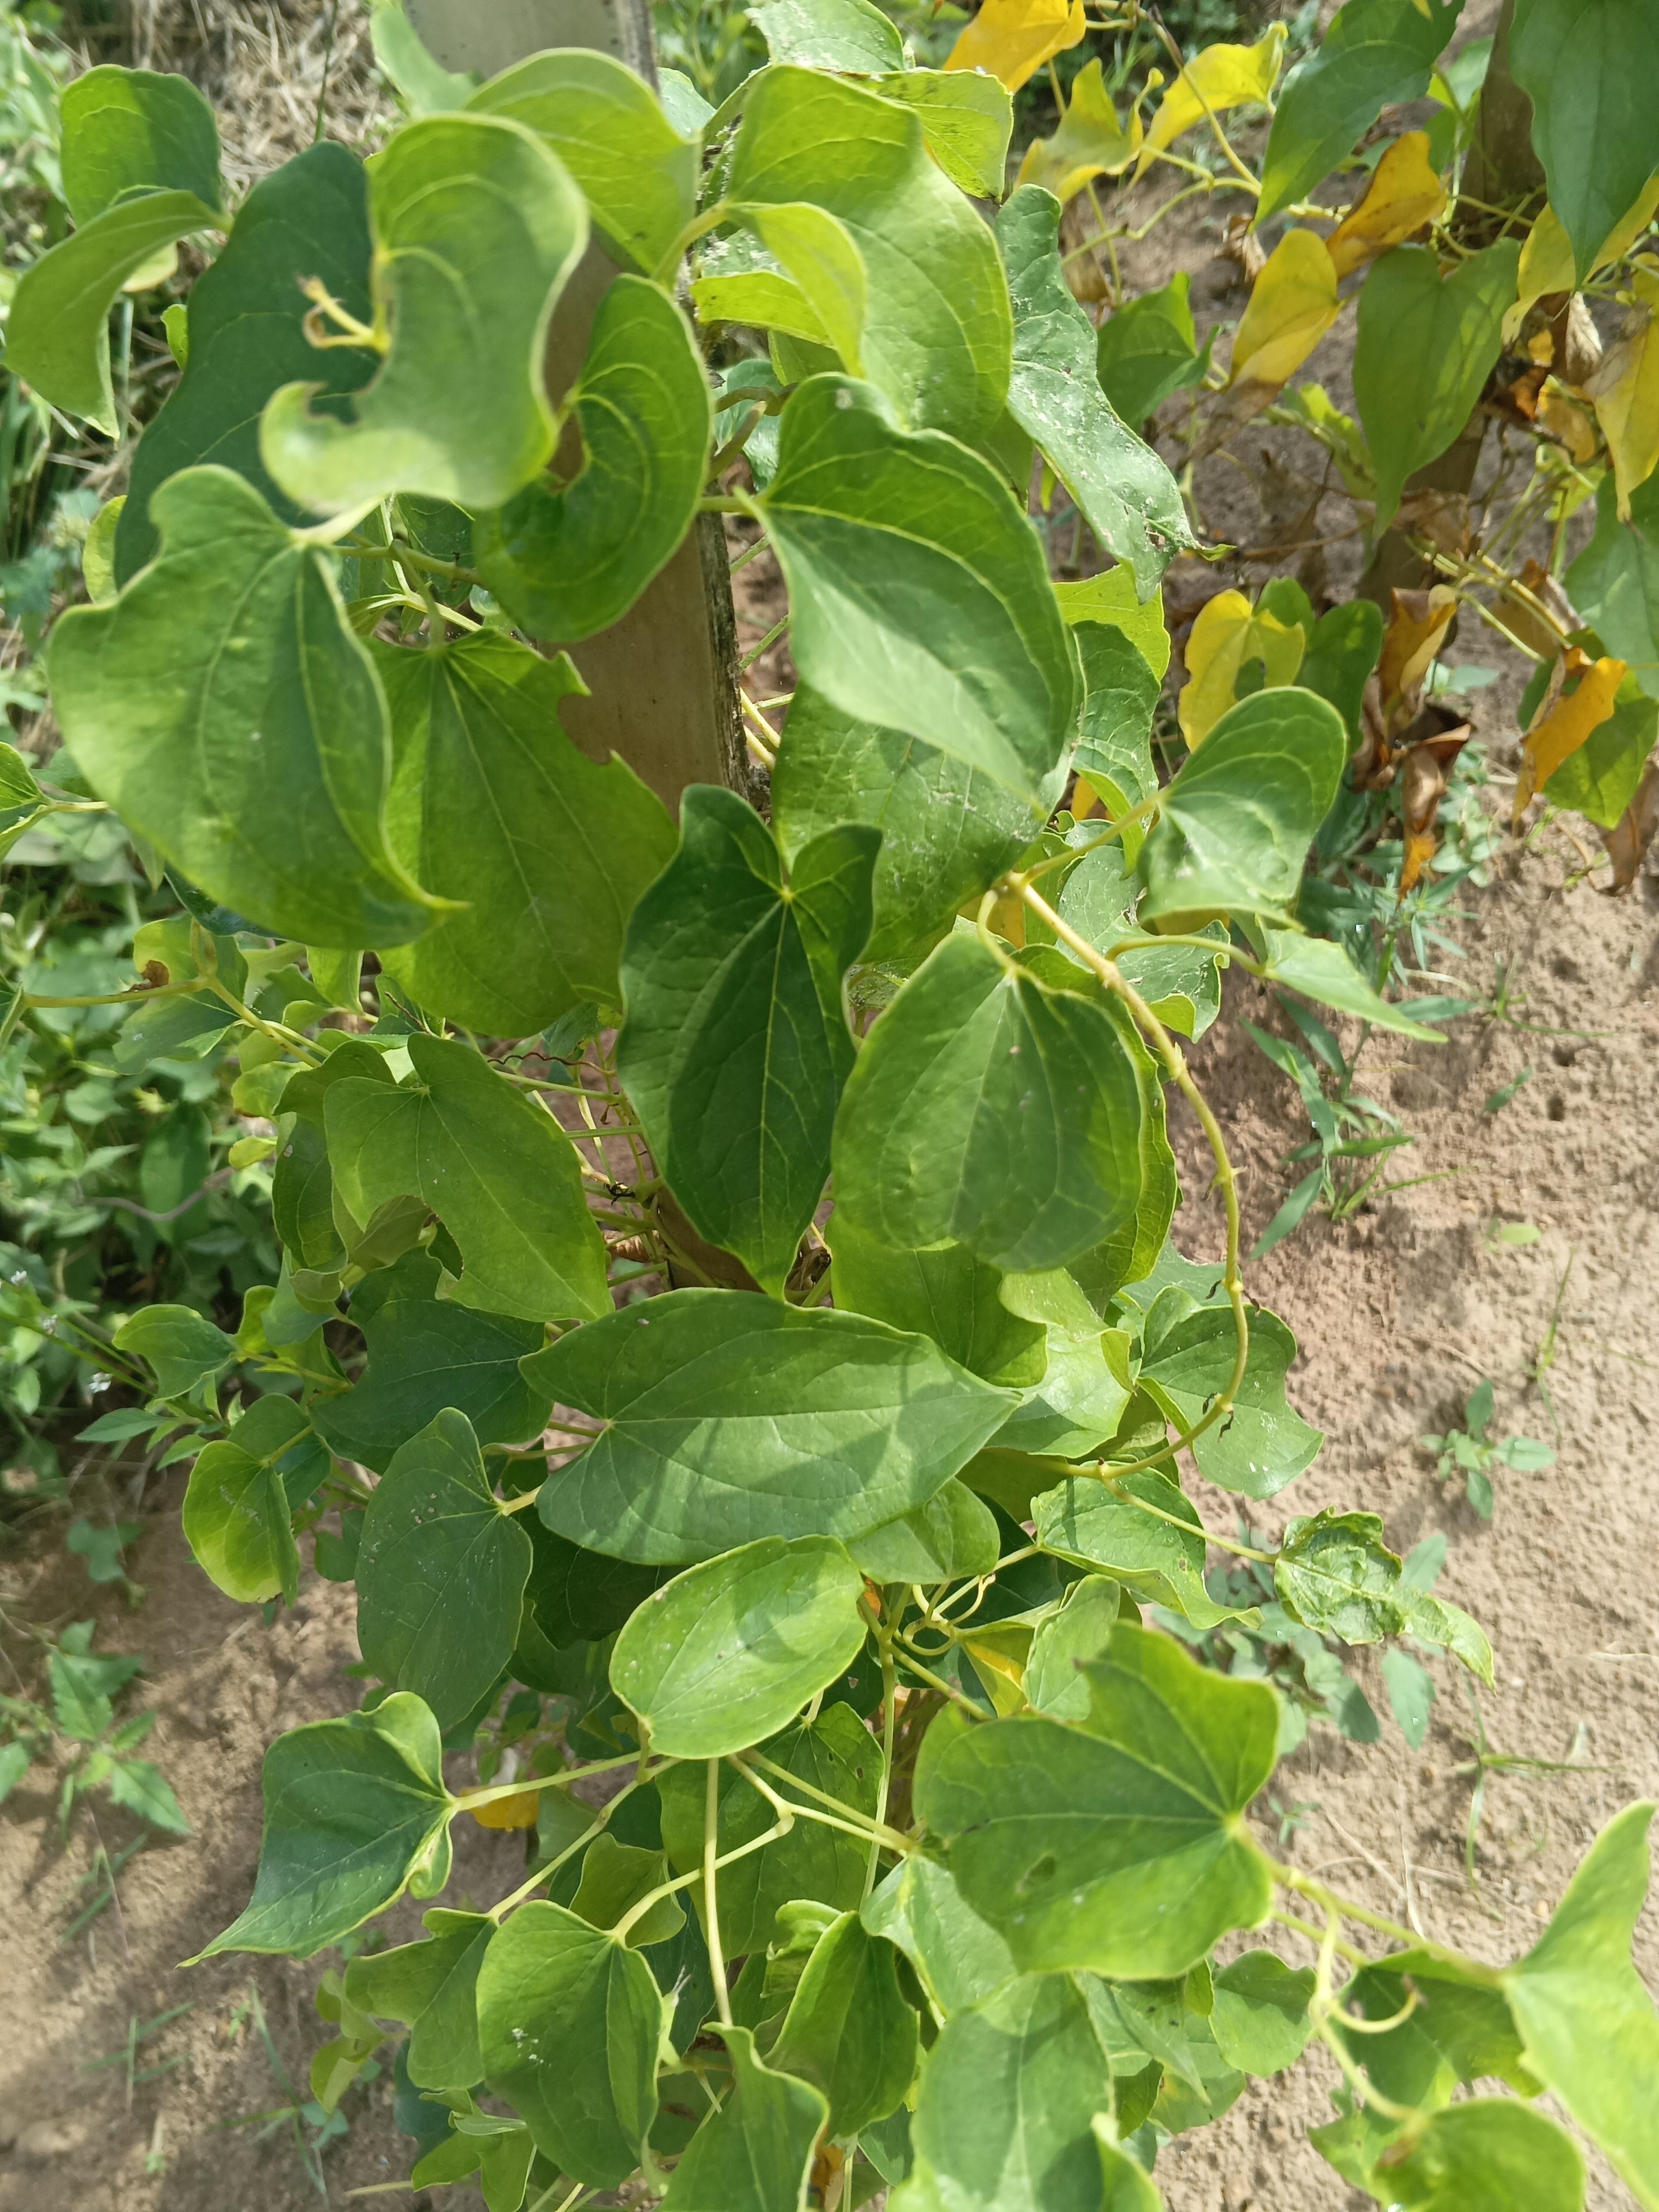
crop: yam
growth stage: maturity
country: Nigeria
